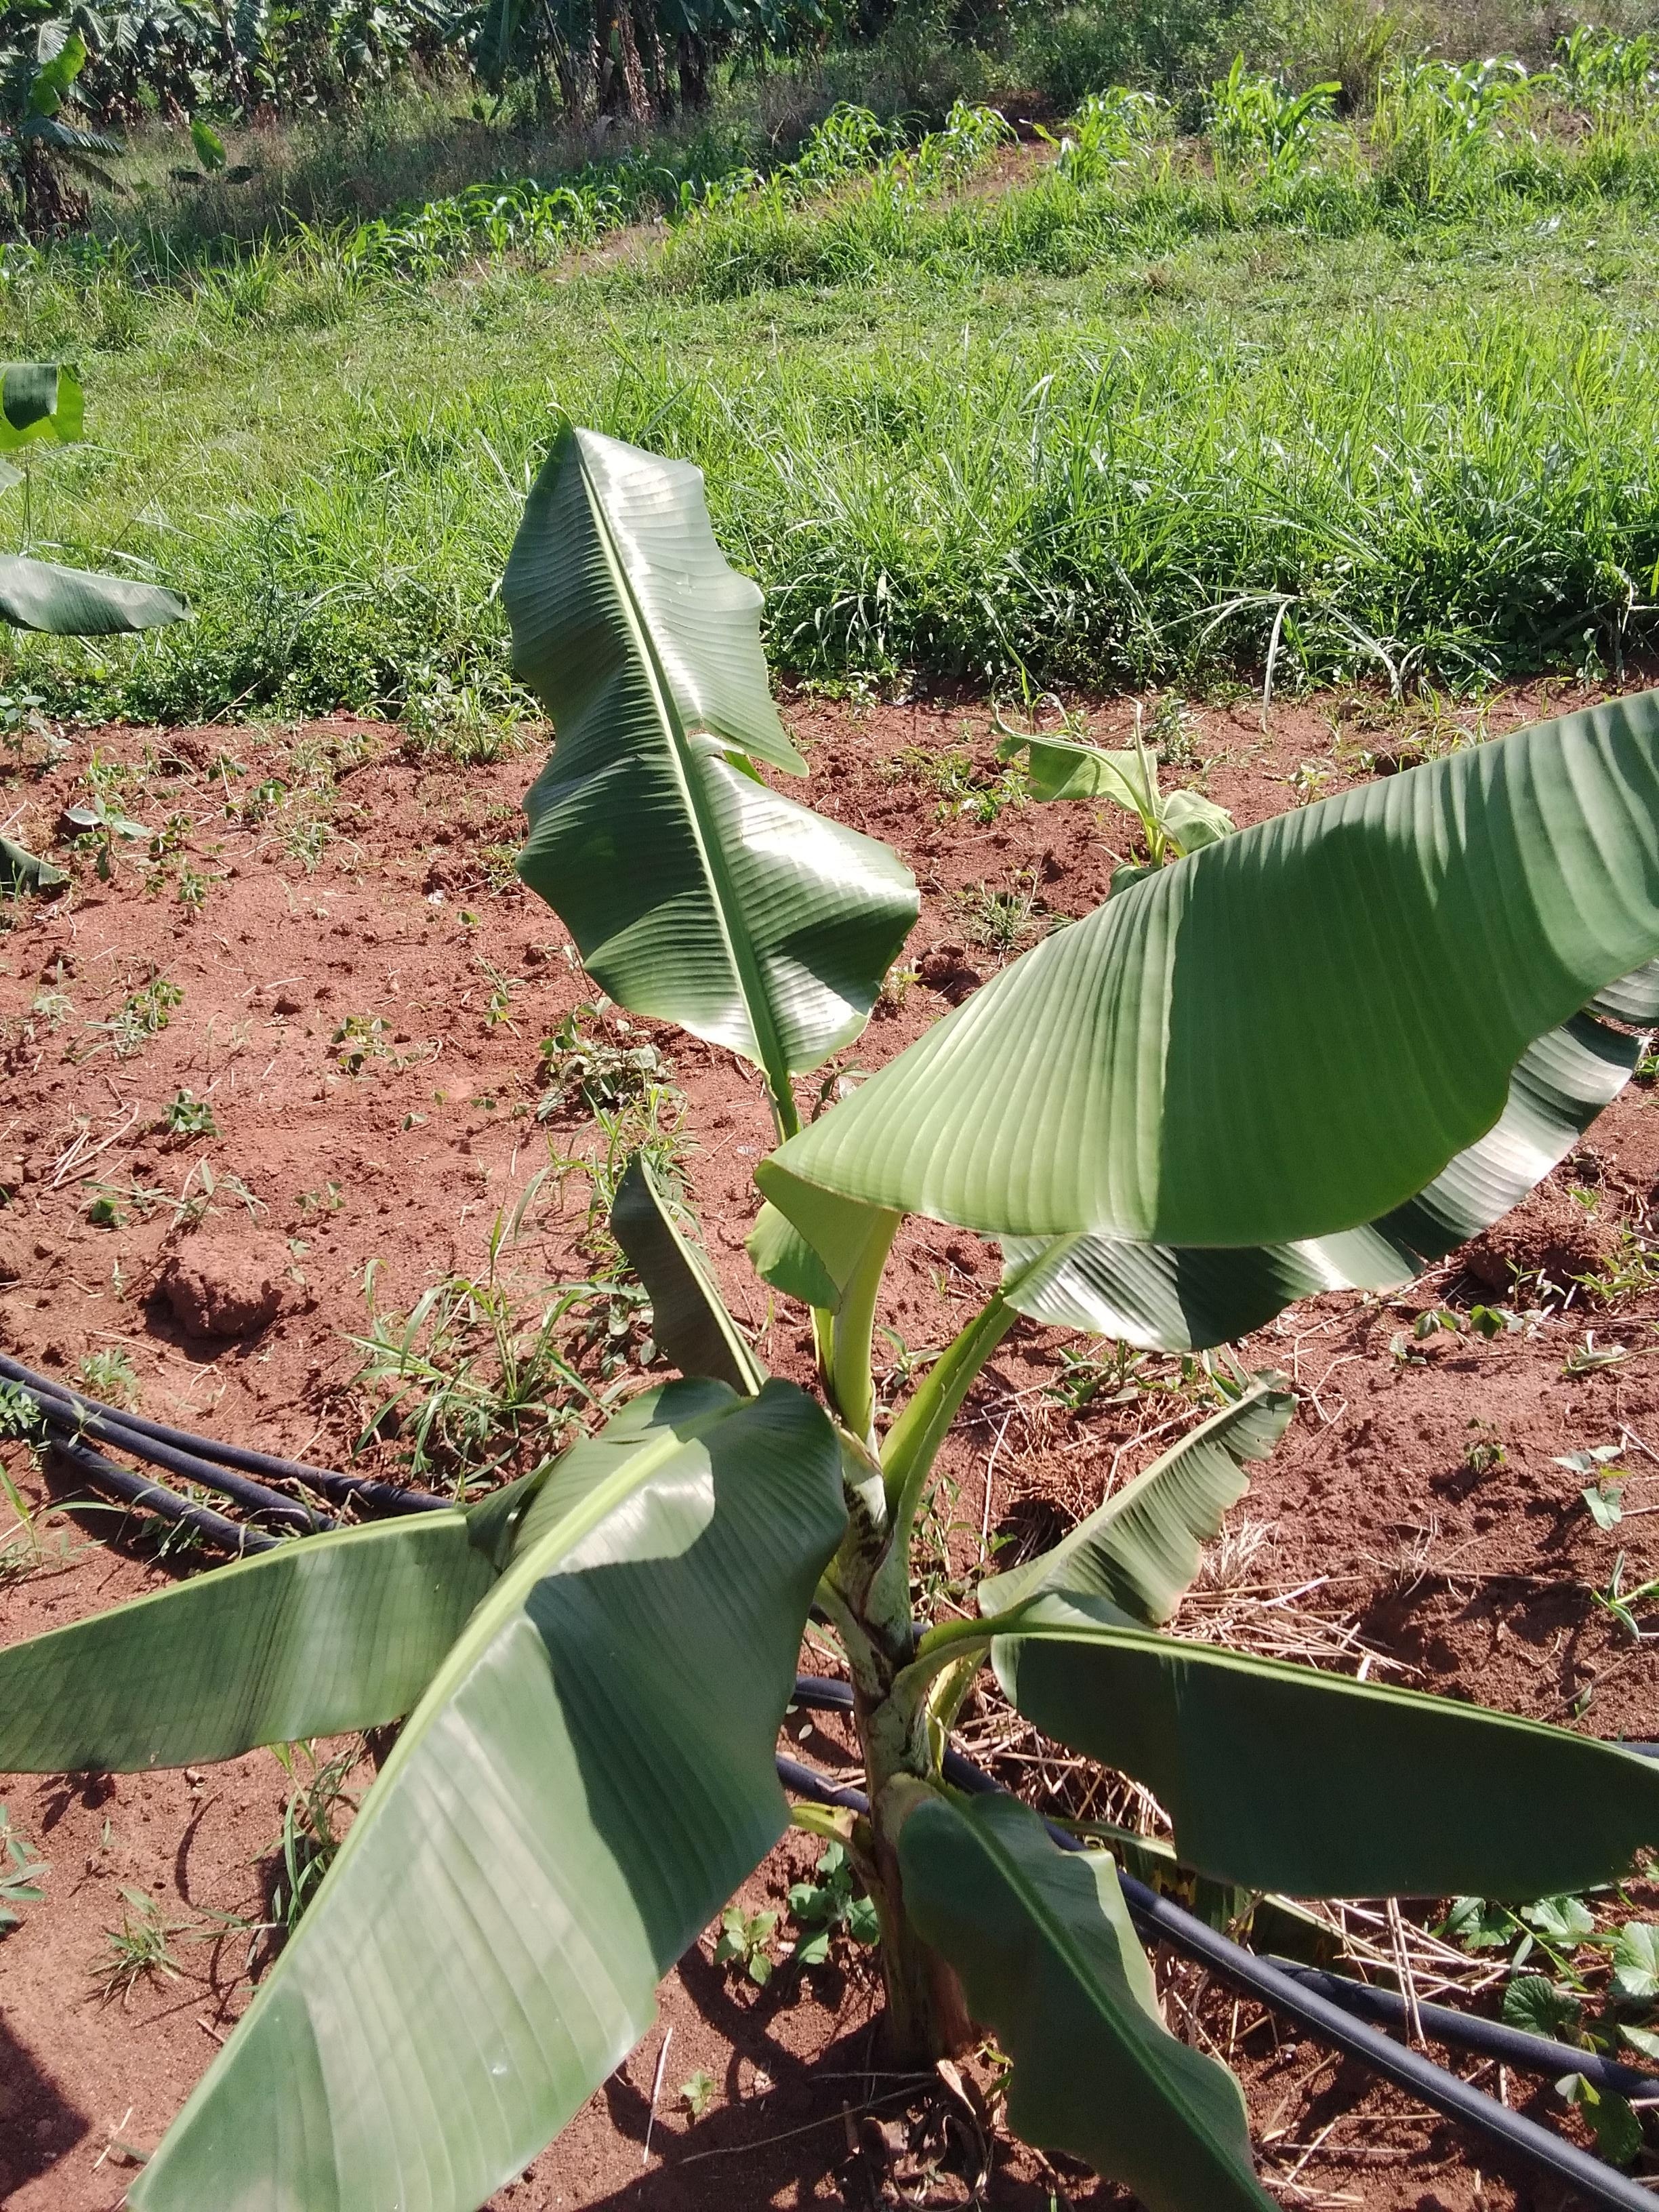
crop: banana
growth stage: vegetative
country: Uganda
